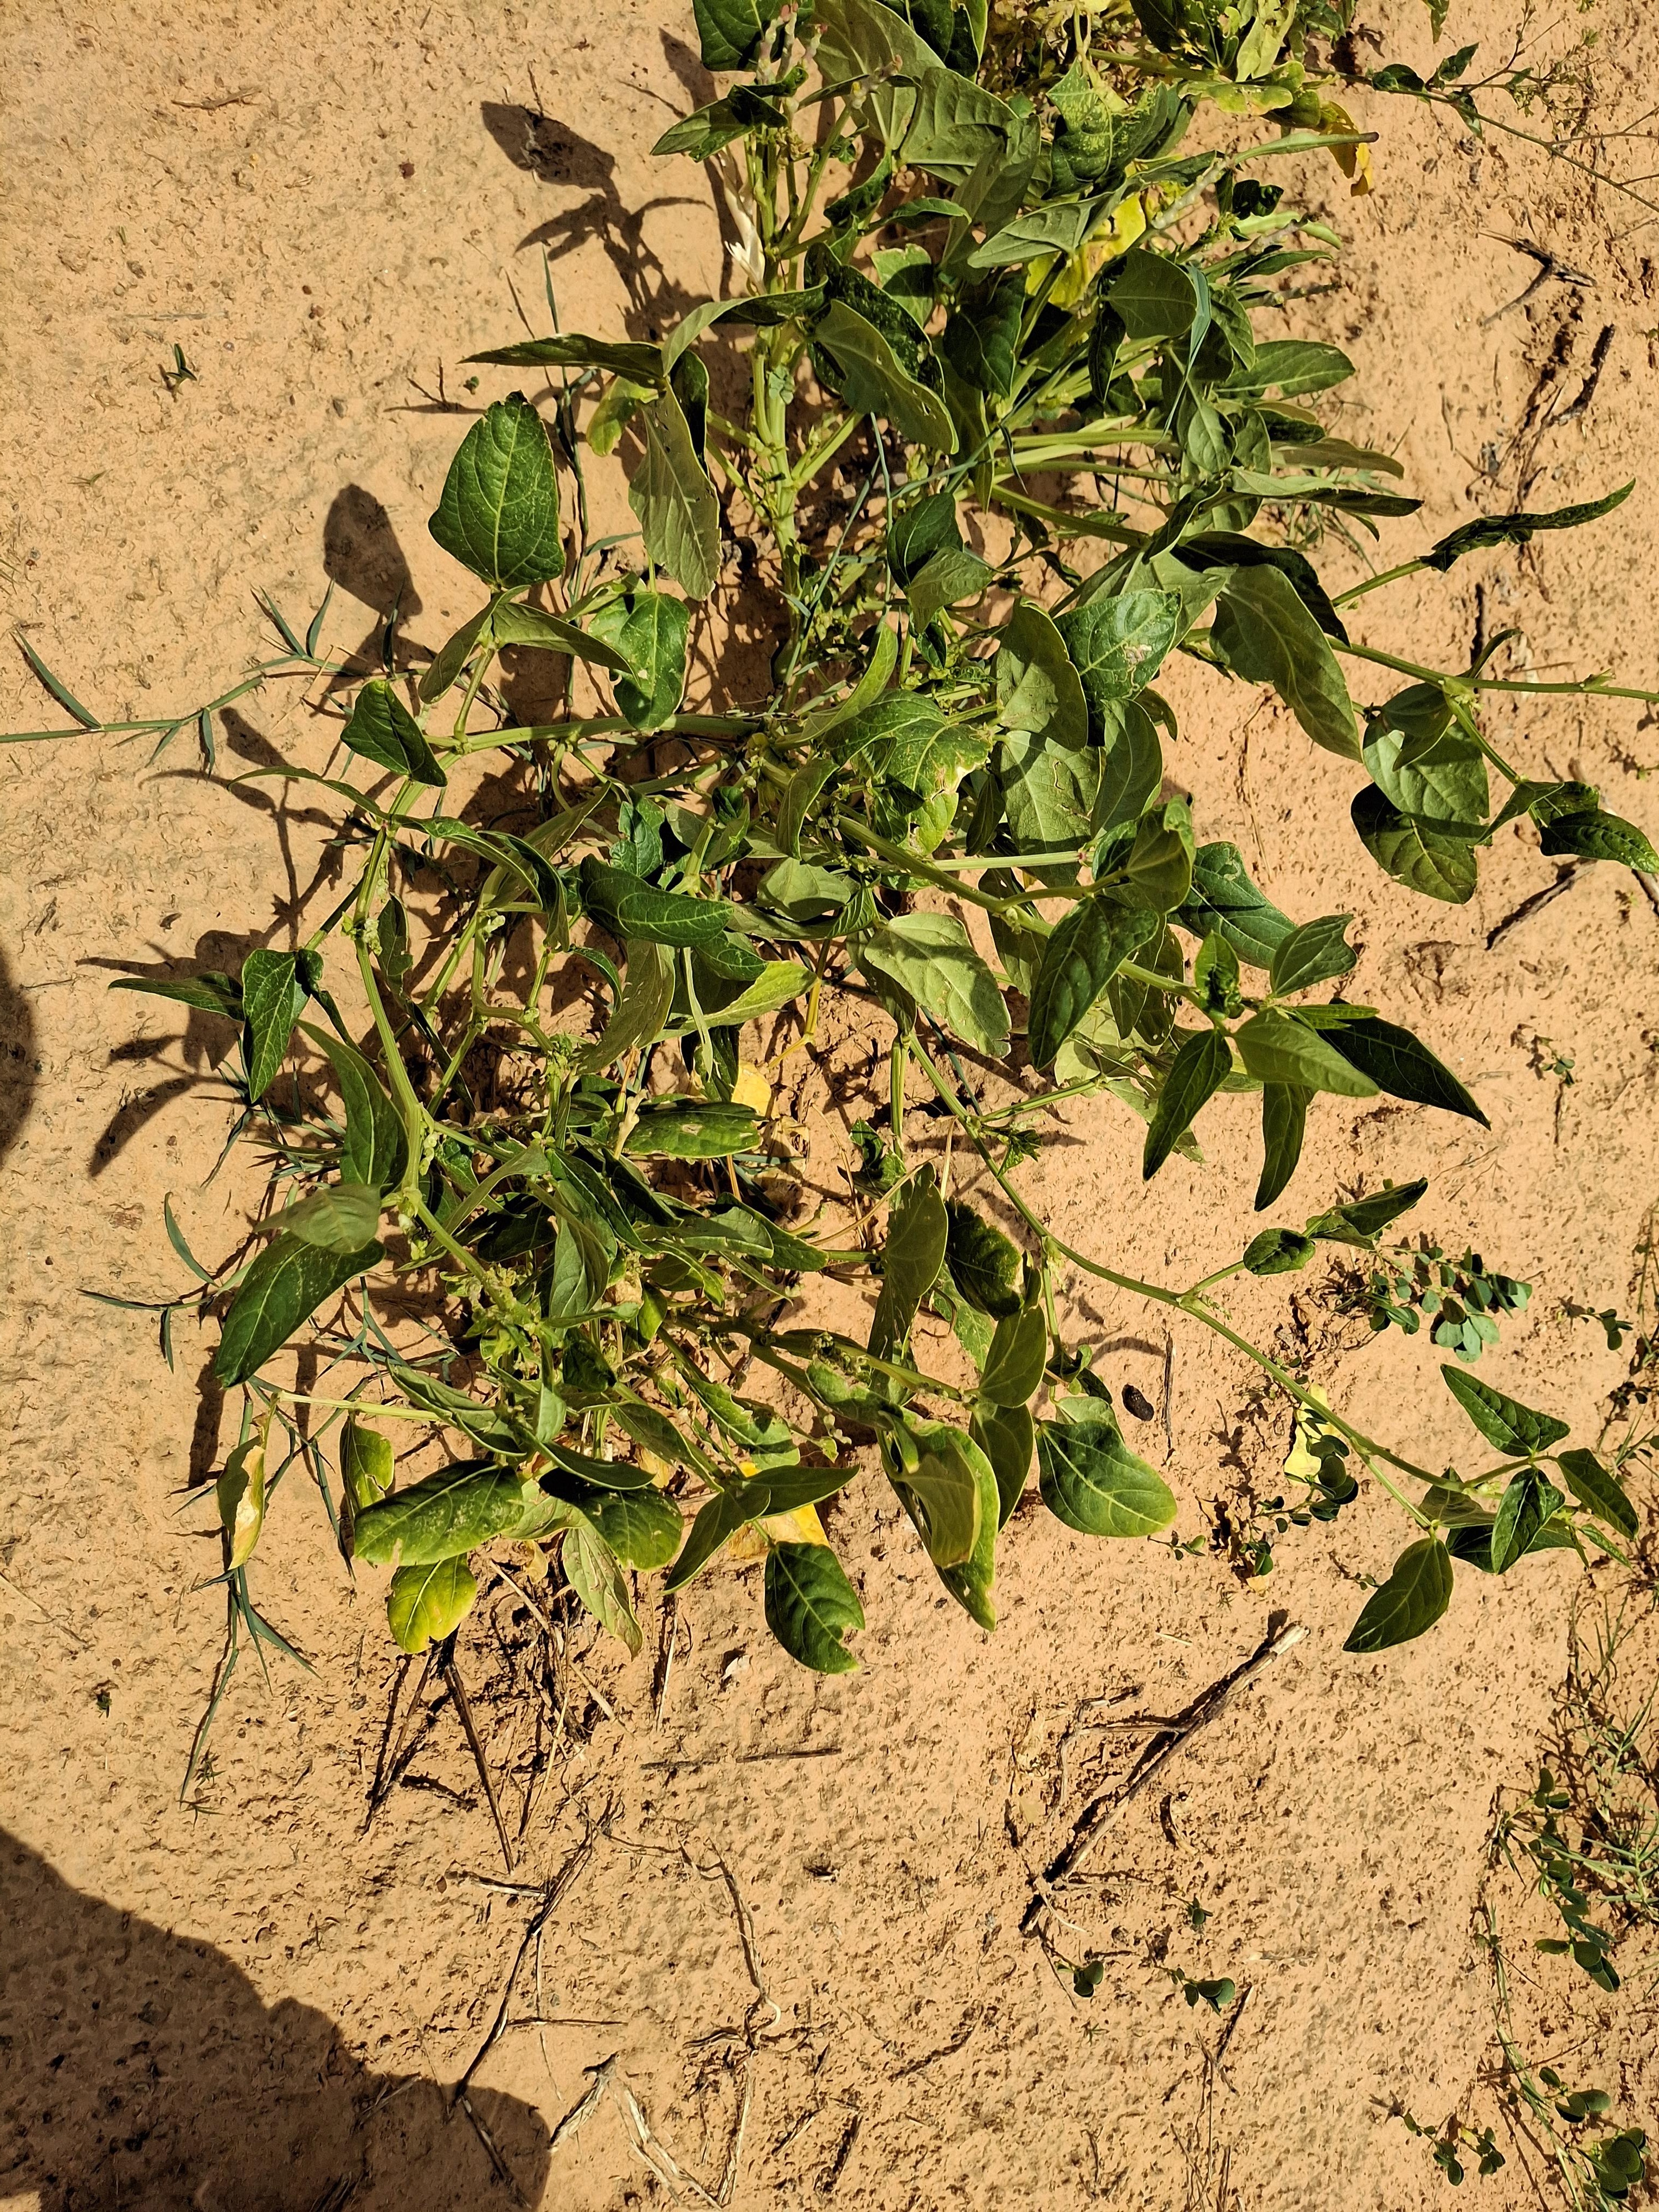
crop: cowpea
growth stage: harvest maturity
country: Nigeria
